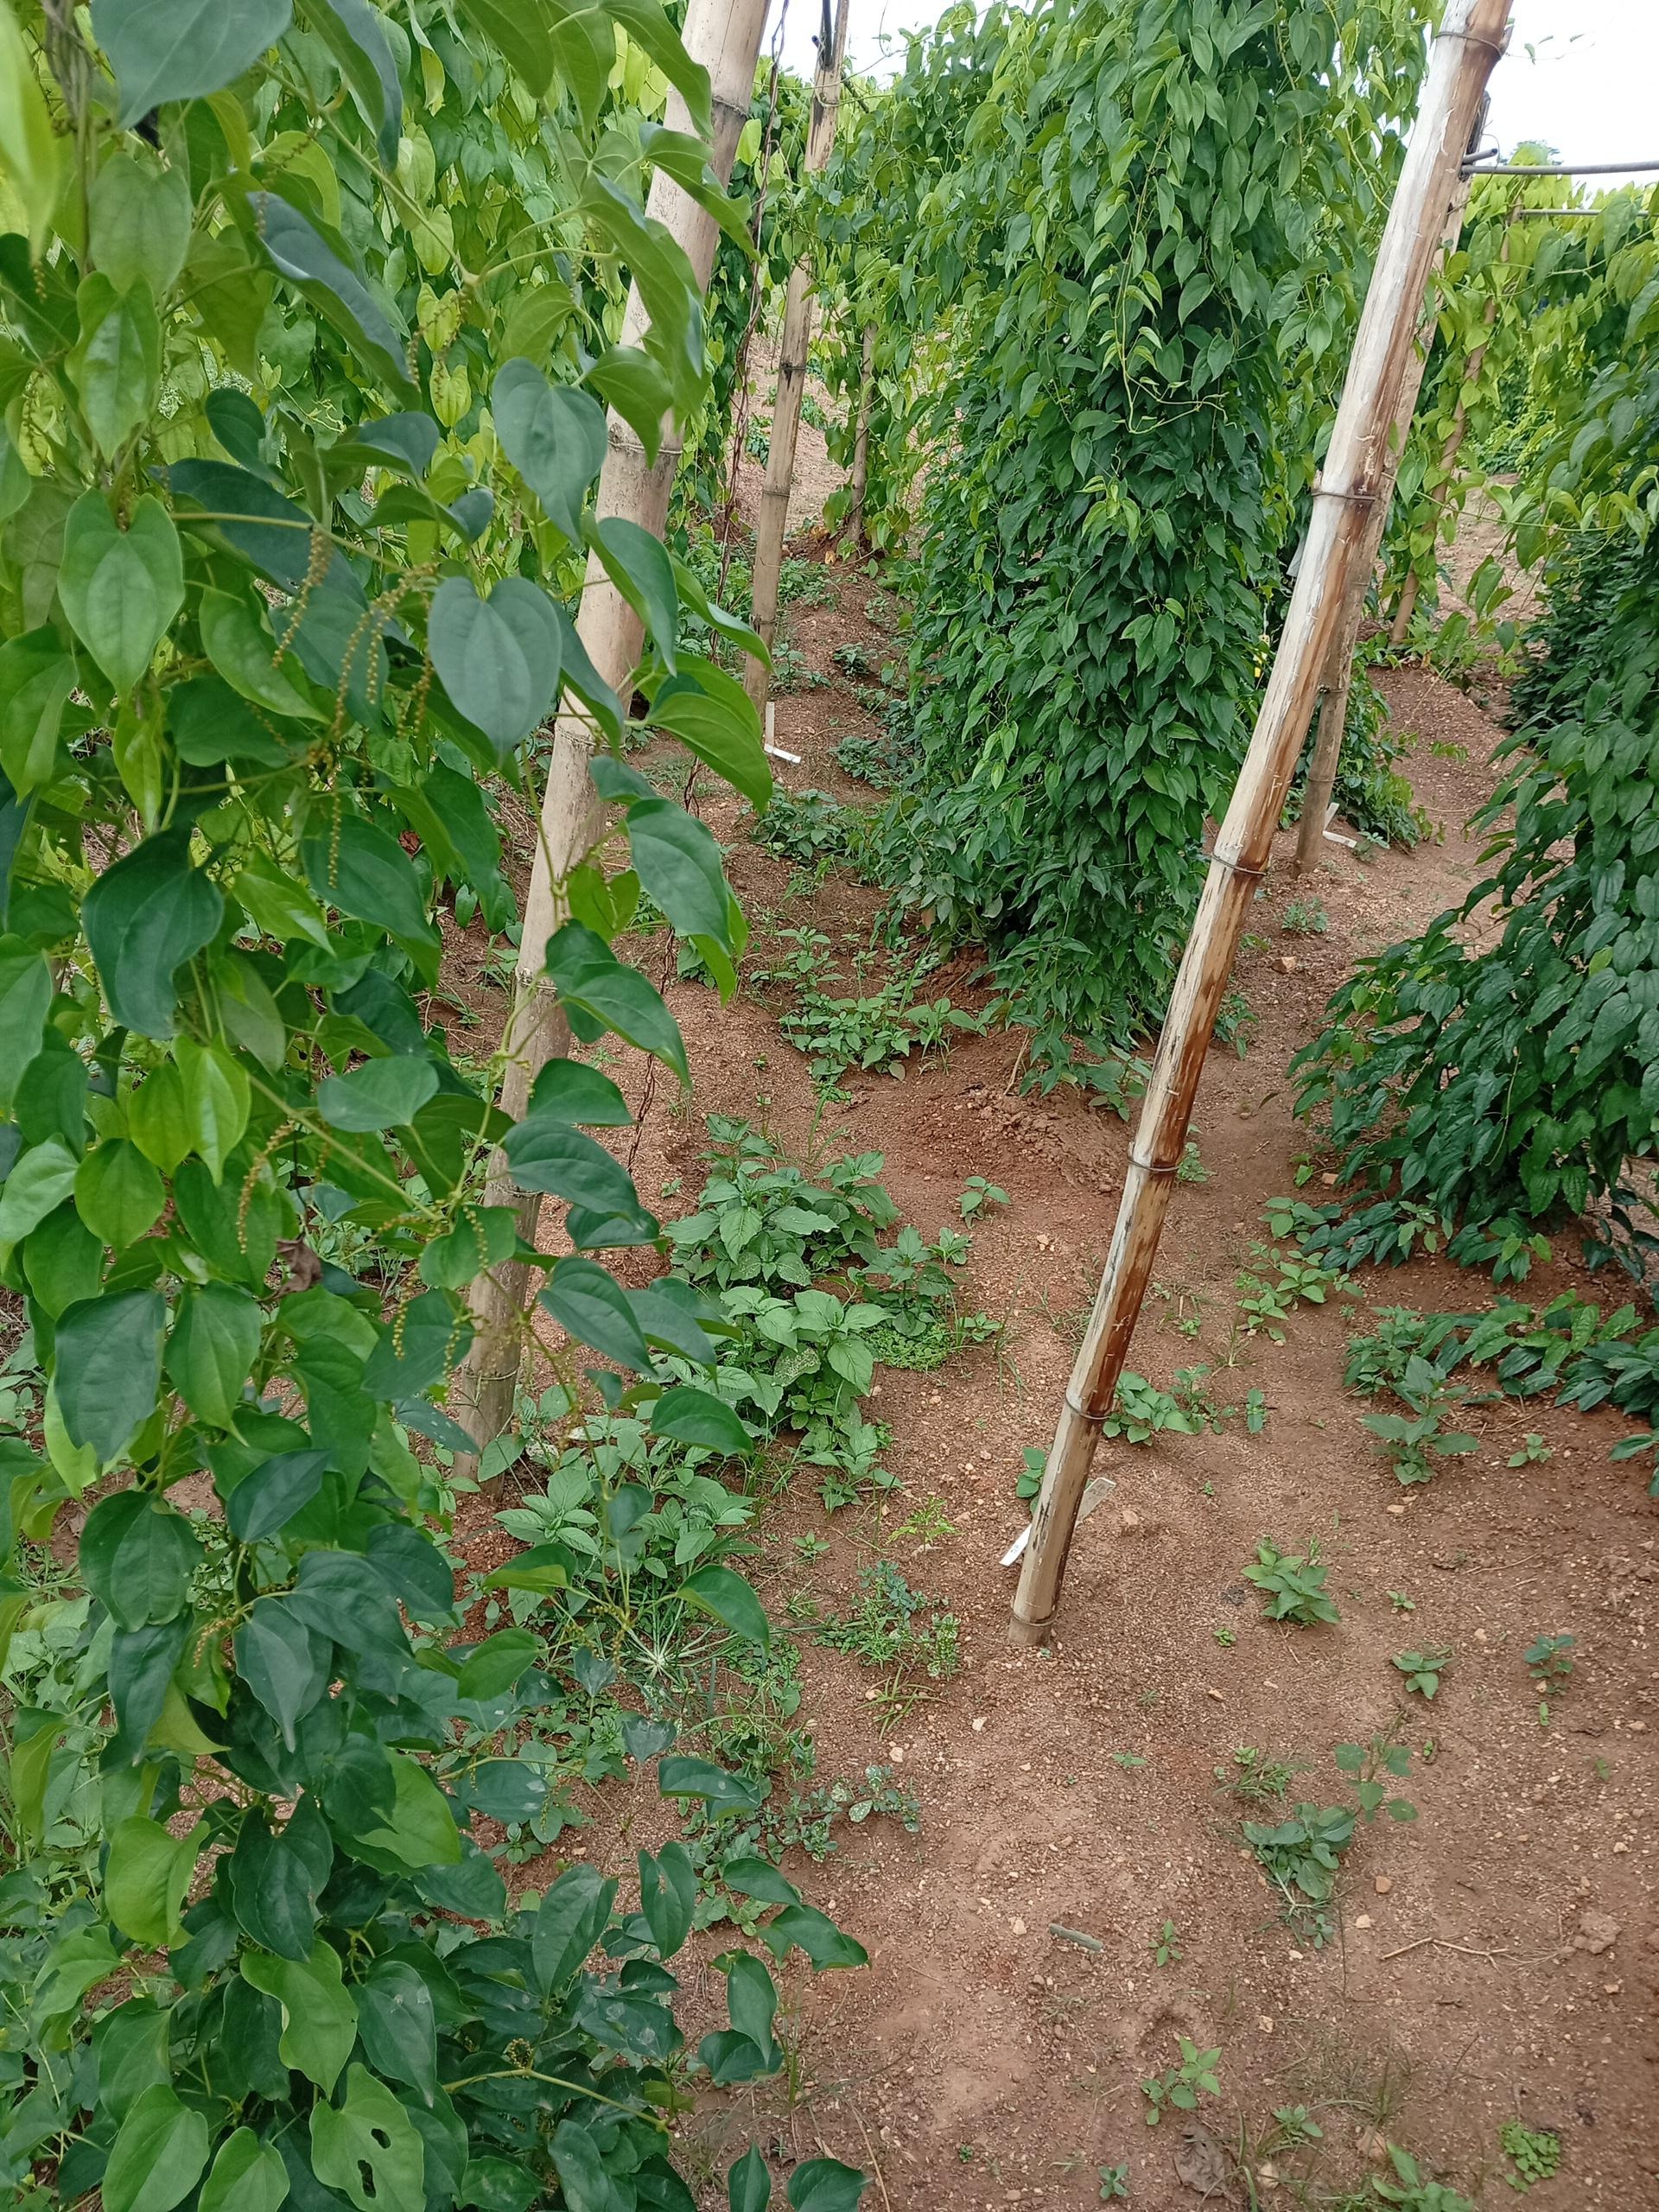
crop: yam
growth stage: vegetative
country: Nigeria
